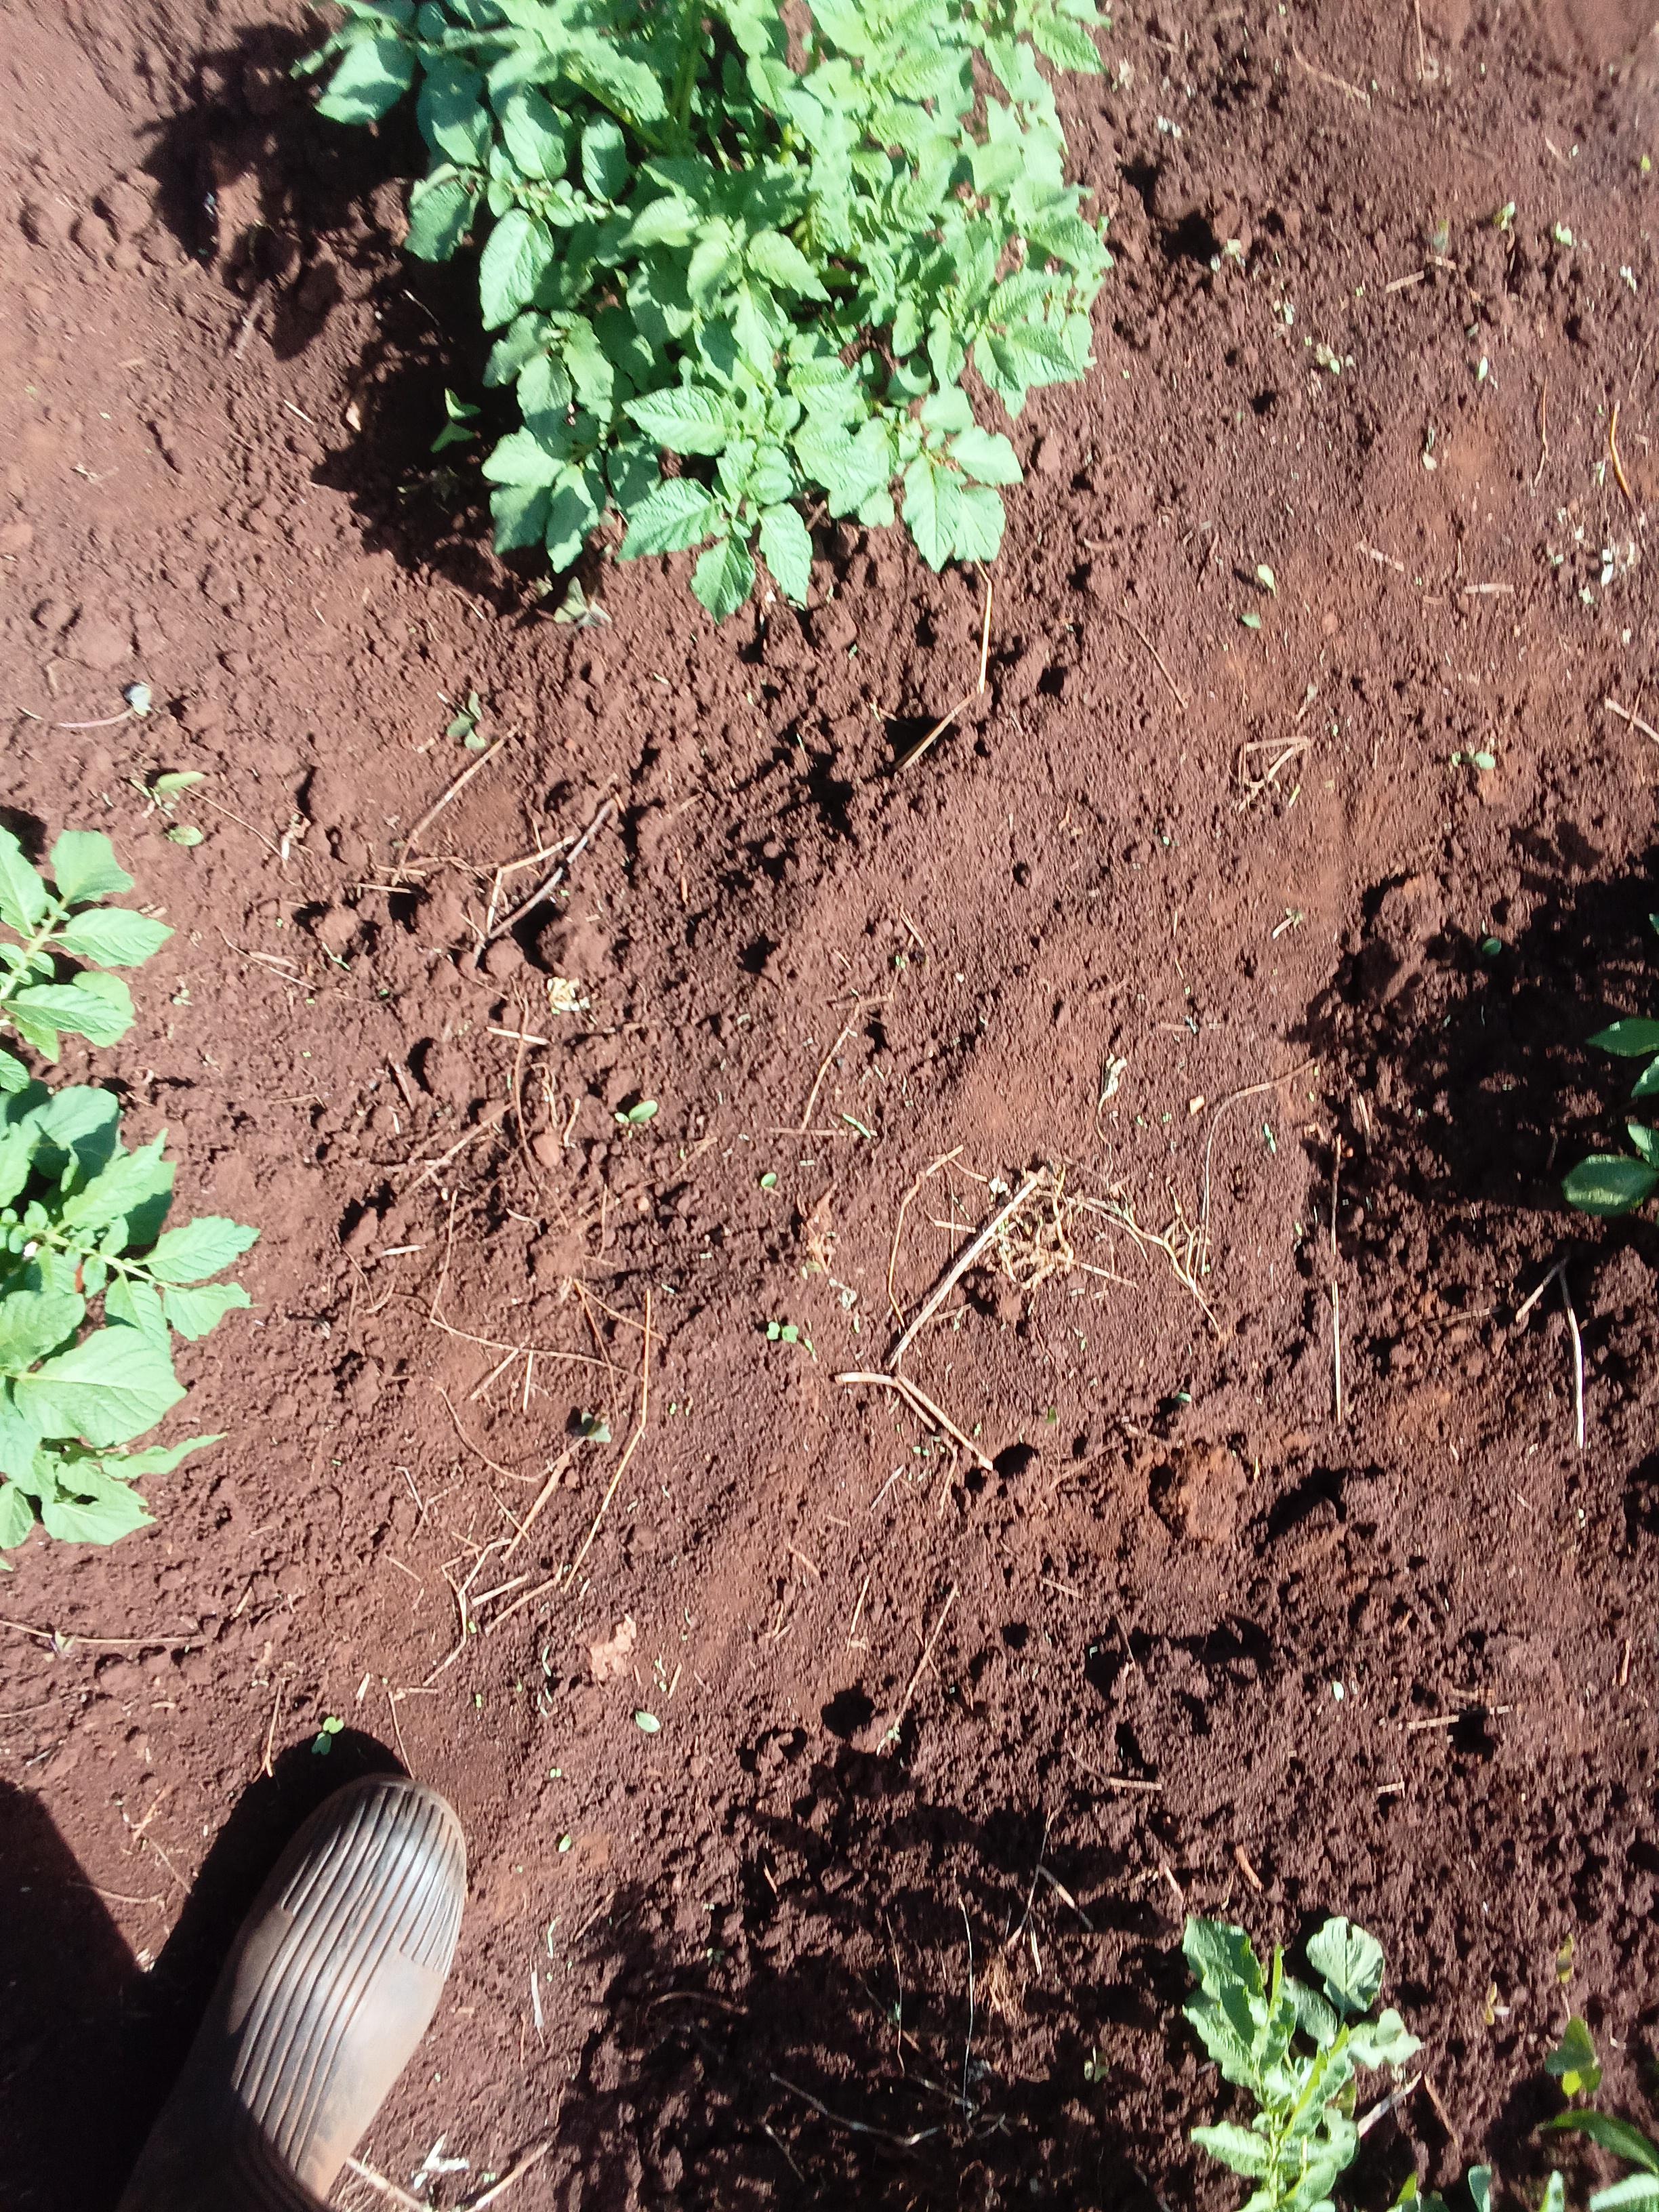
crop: potato
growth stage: vegetative
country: Kenya
